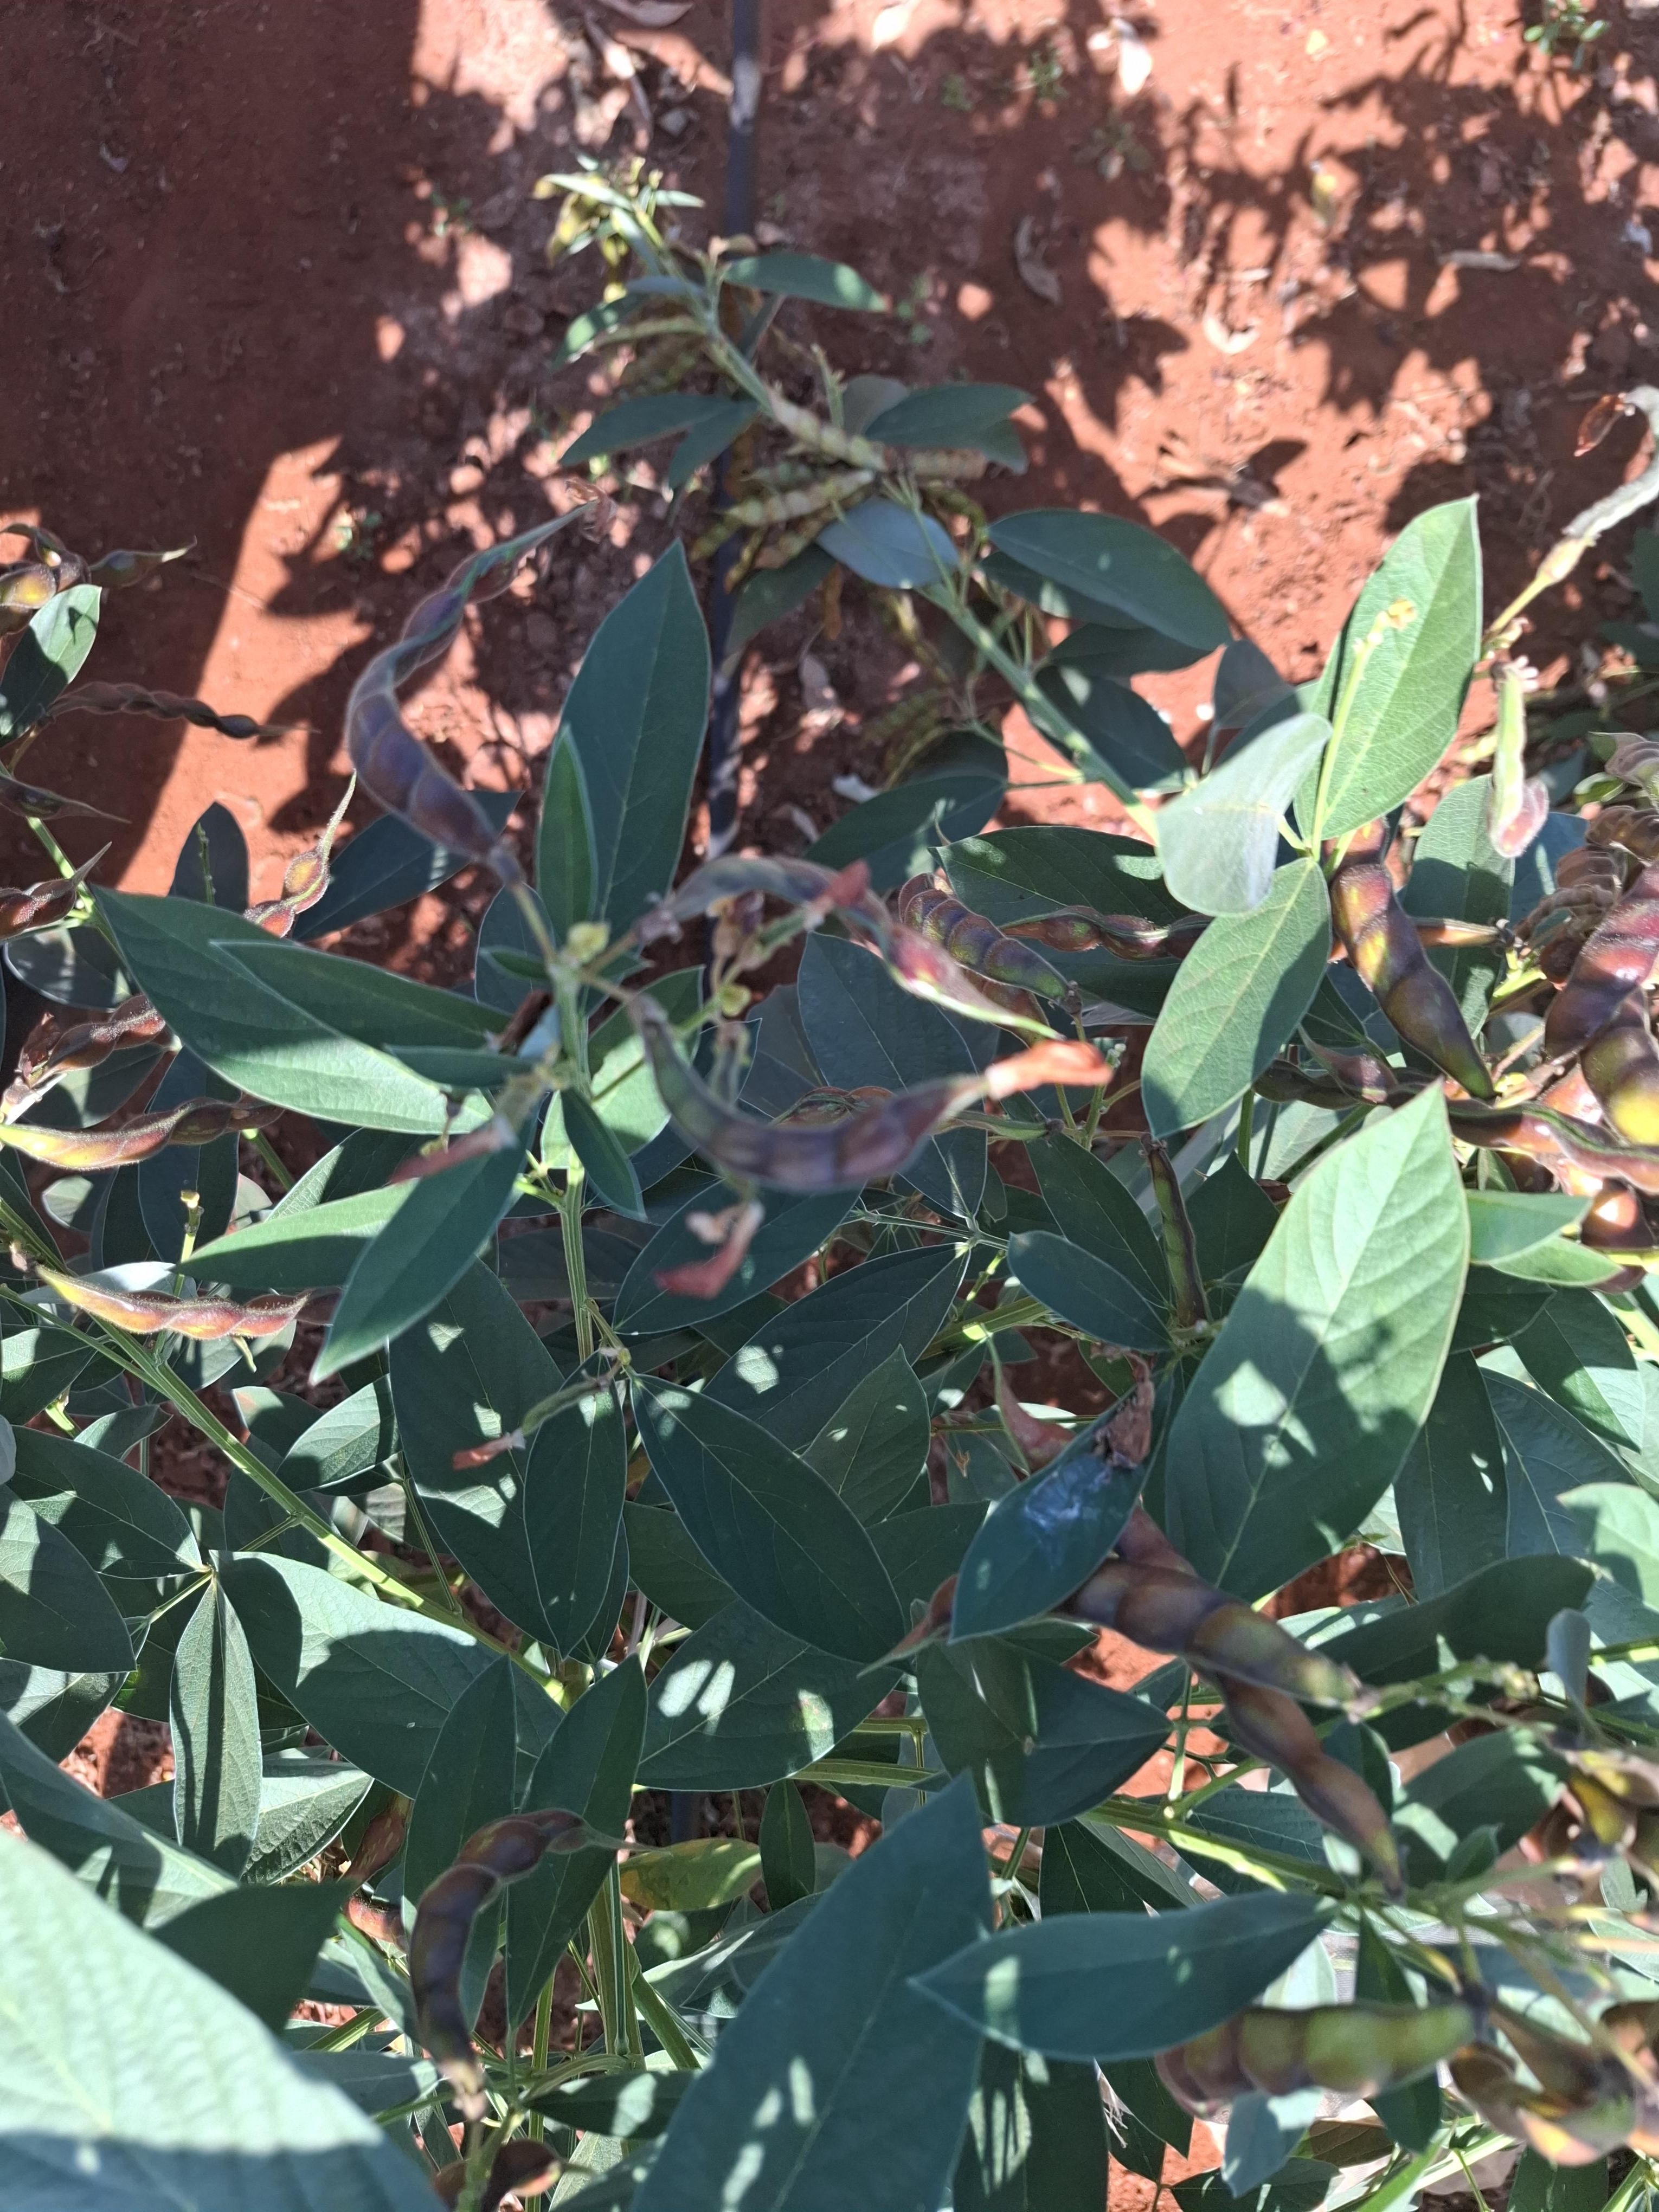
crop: pigeonpea
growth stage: development pod
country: Kenya
